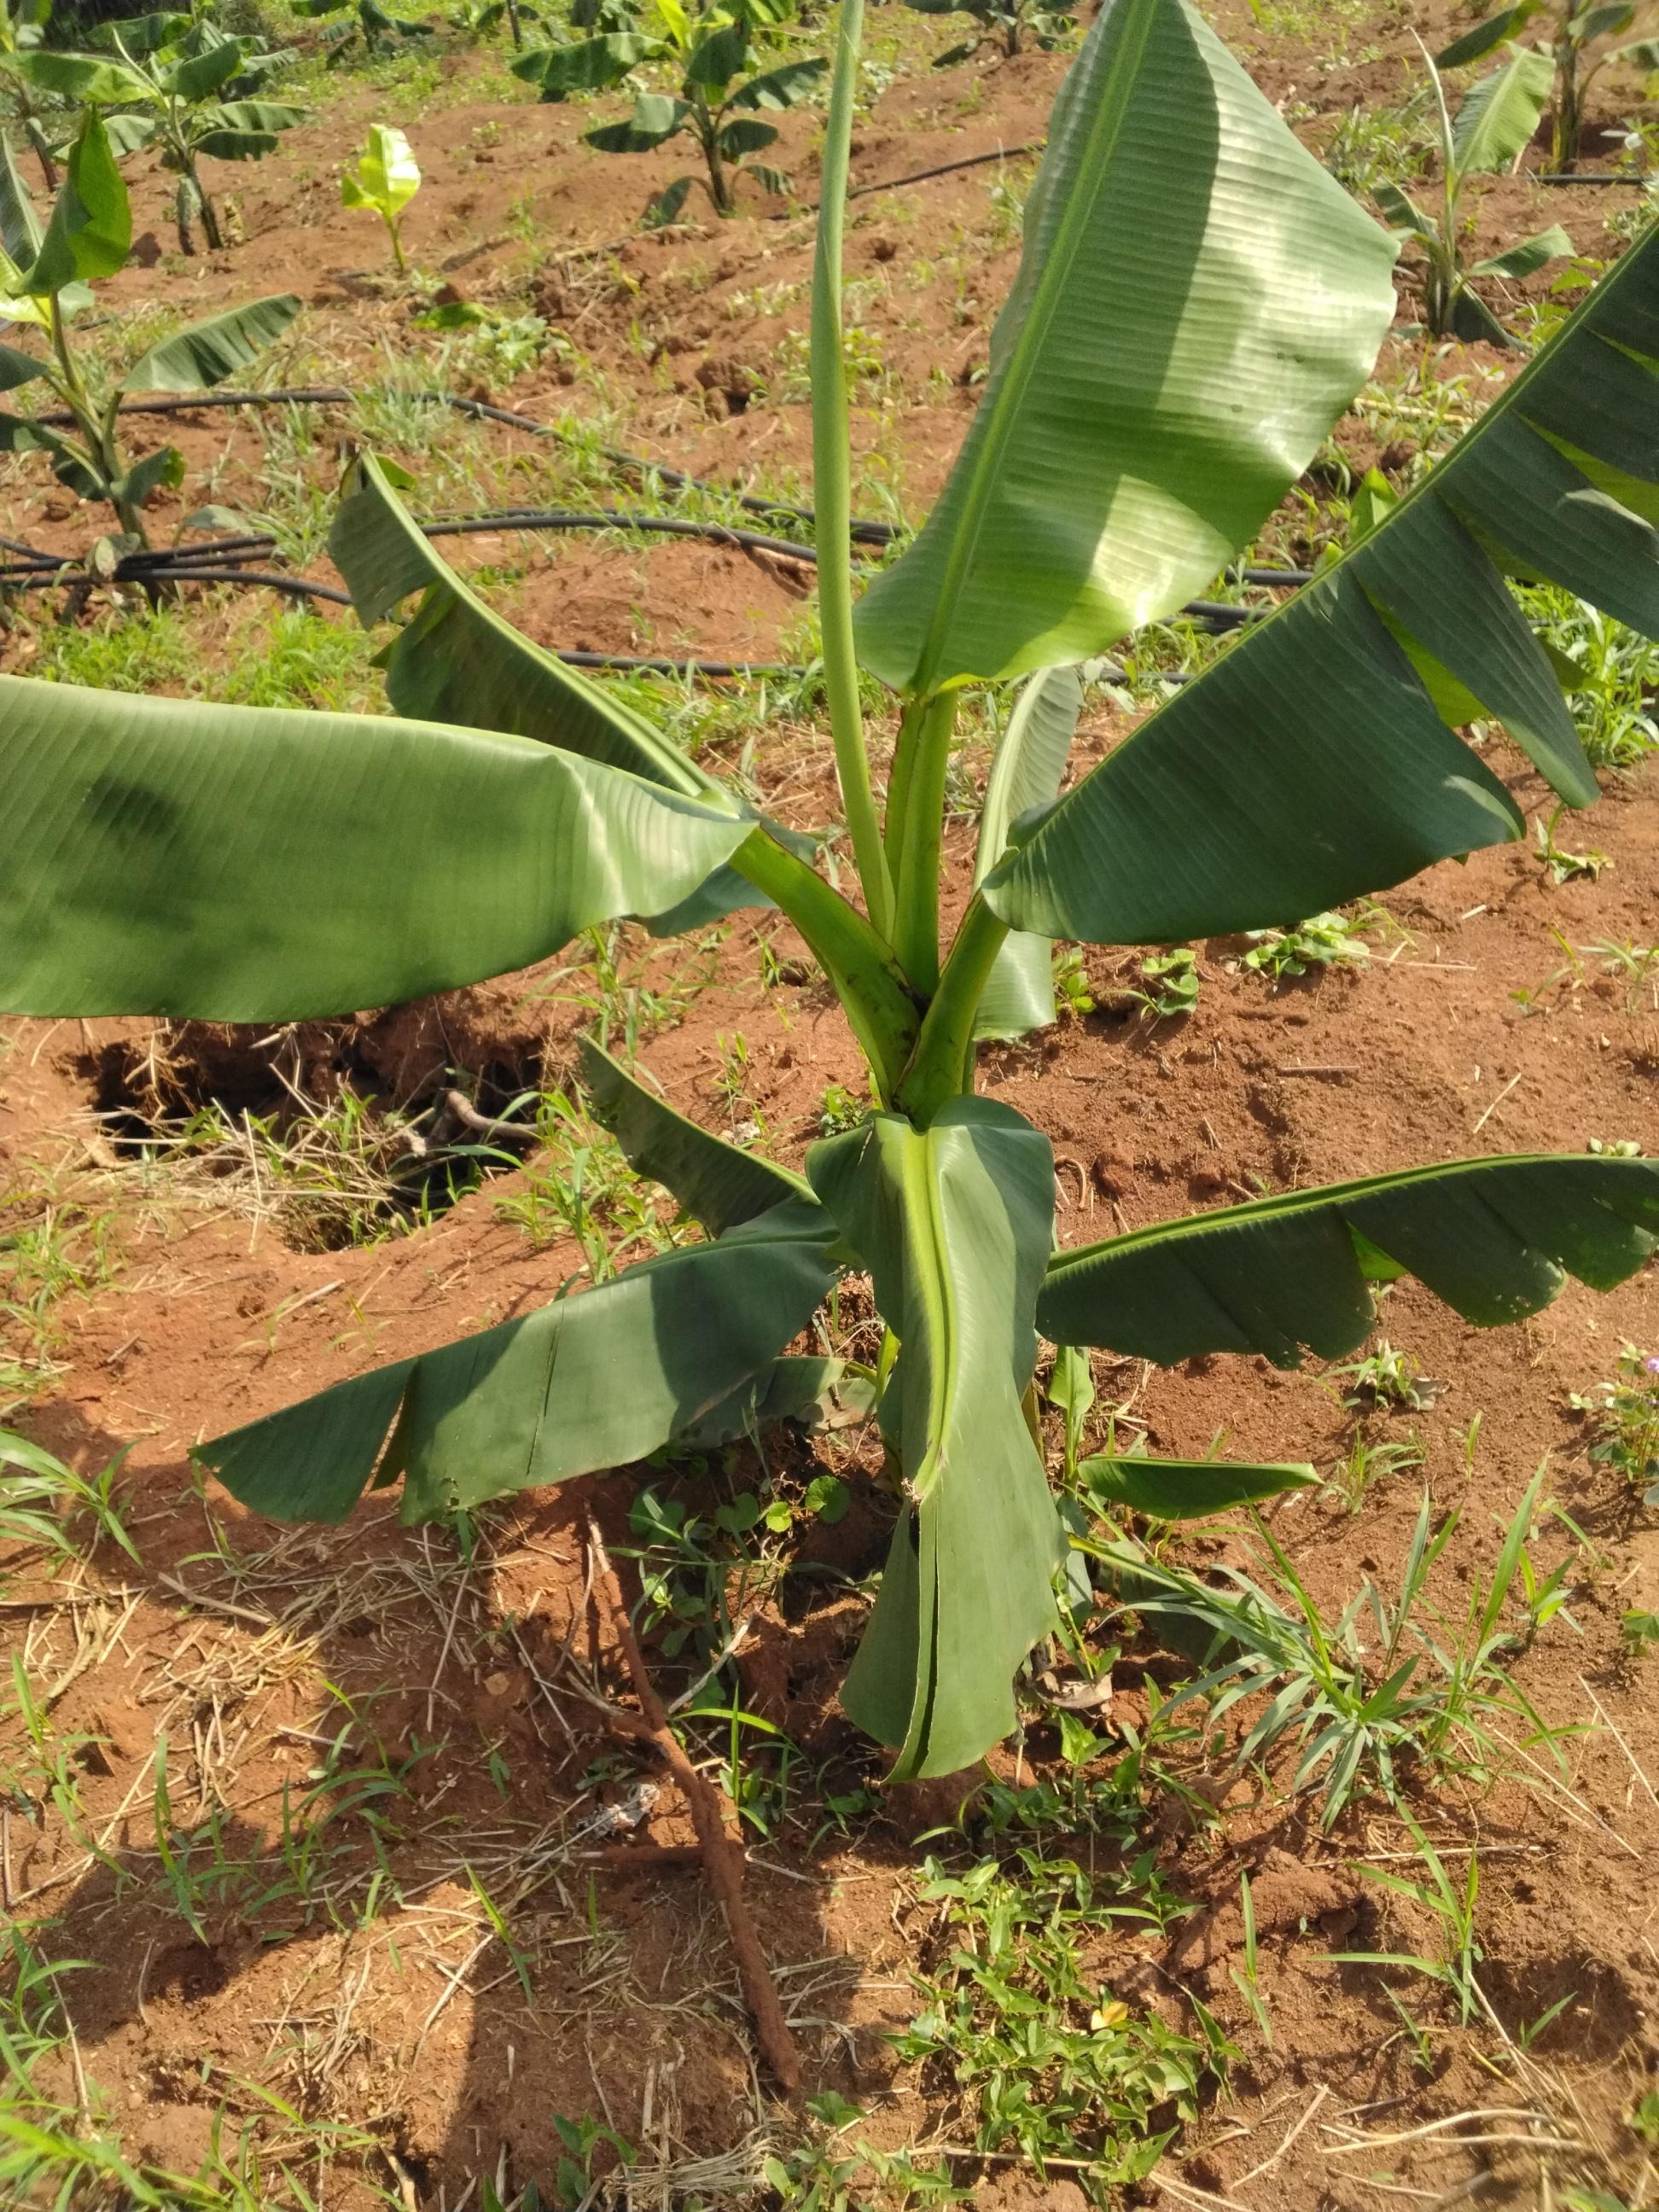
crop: banana
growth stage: vegetative
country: Uganda
